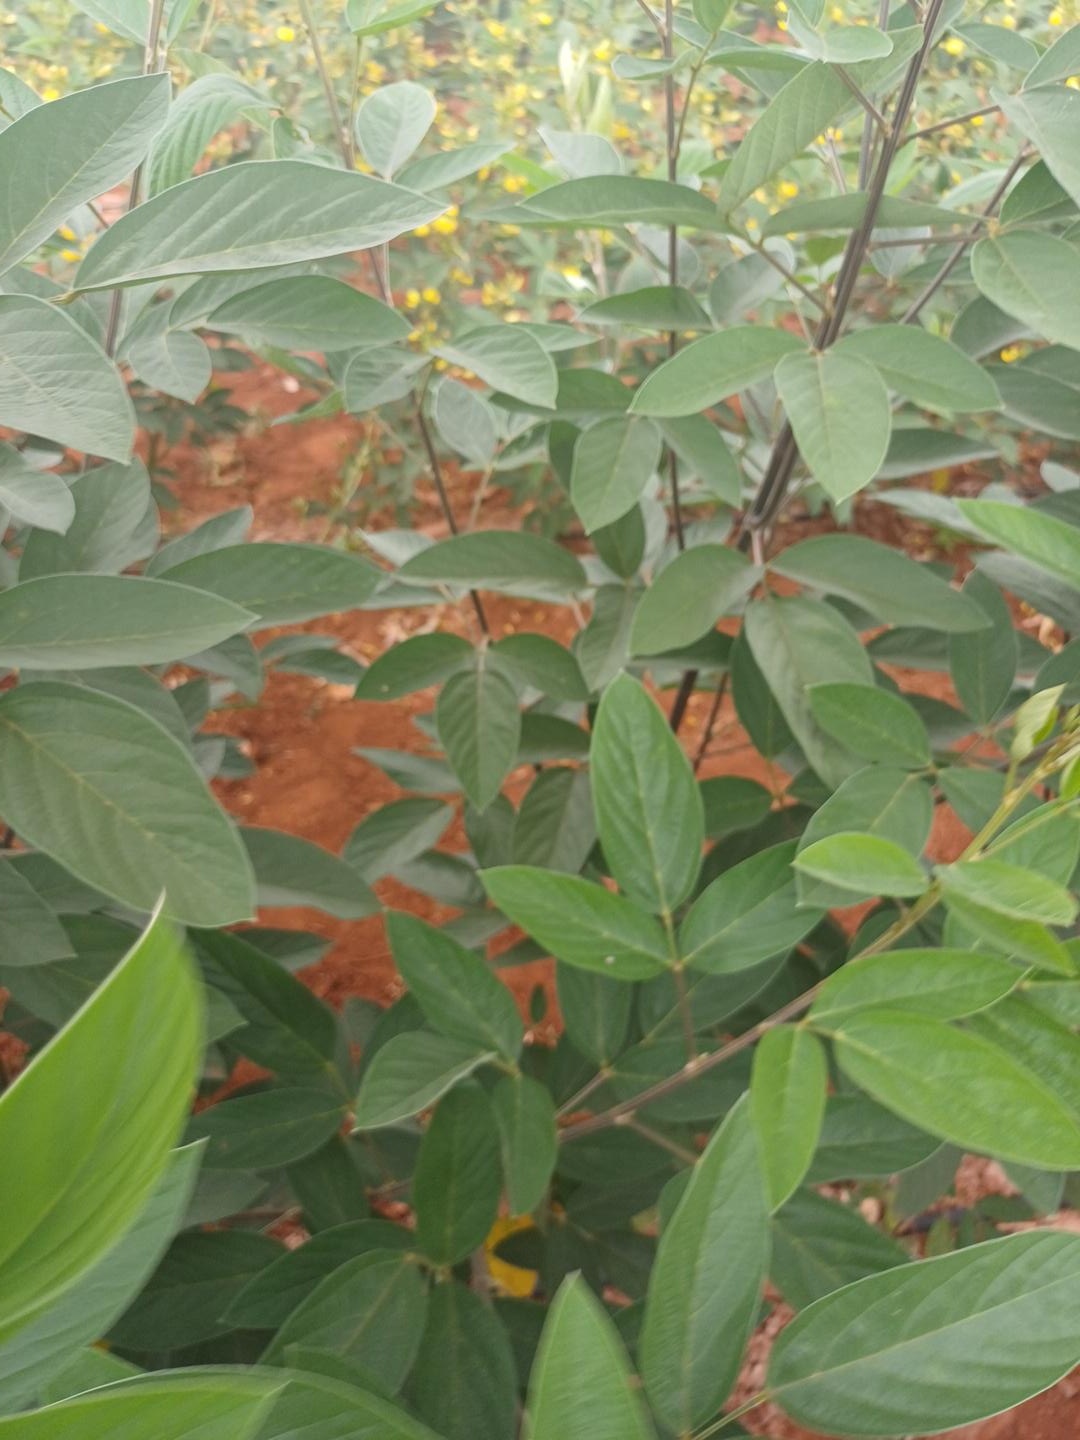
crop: pigeonpea
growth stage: vegetative
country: Kenya
